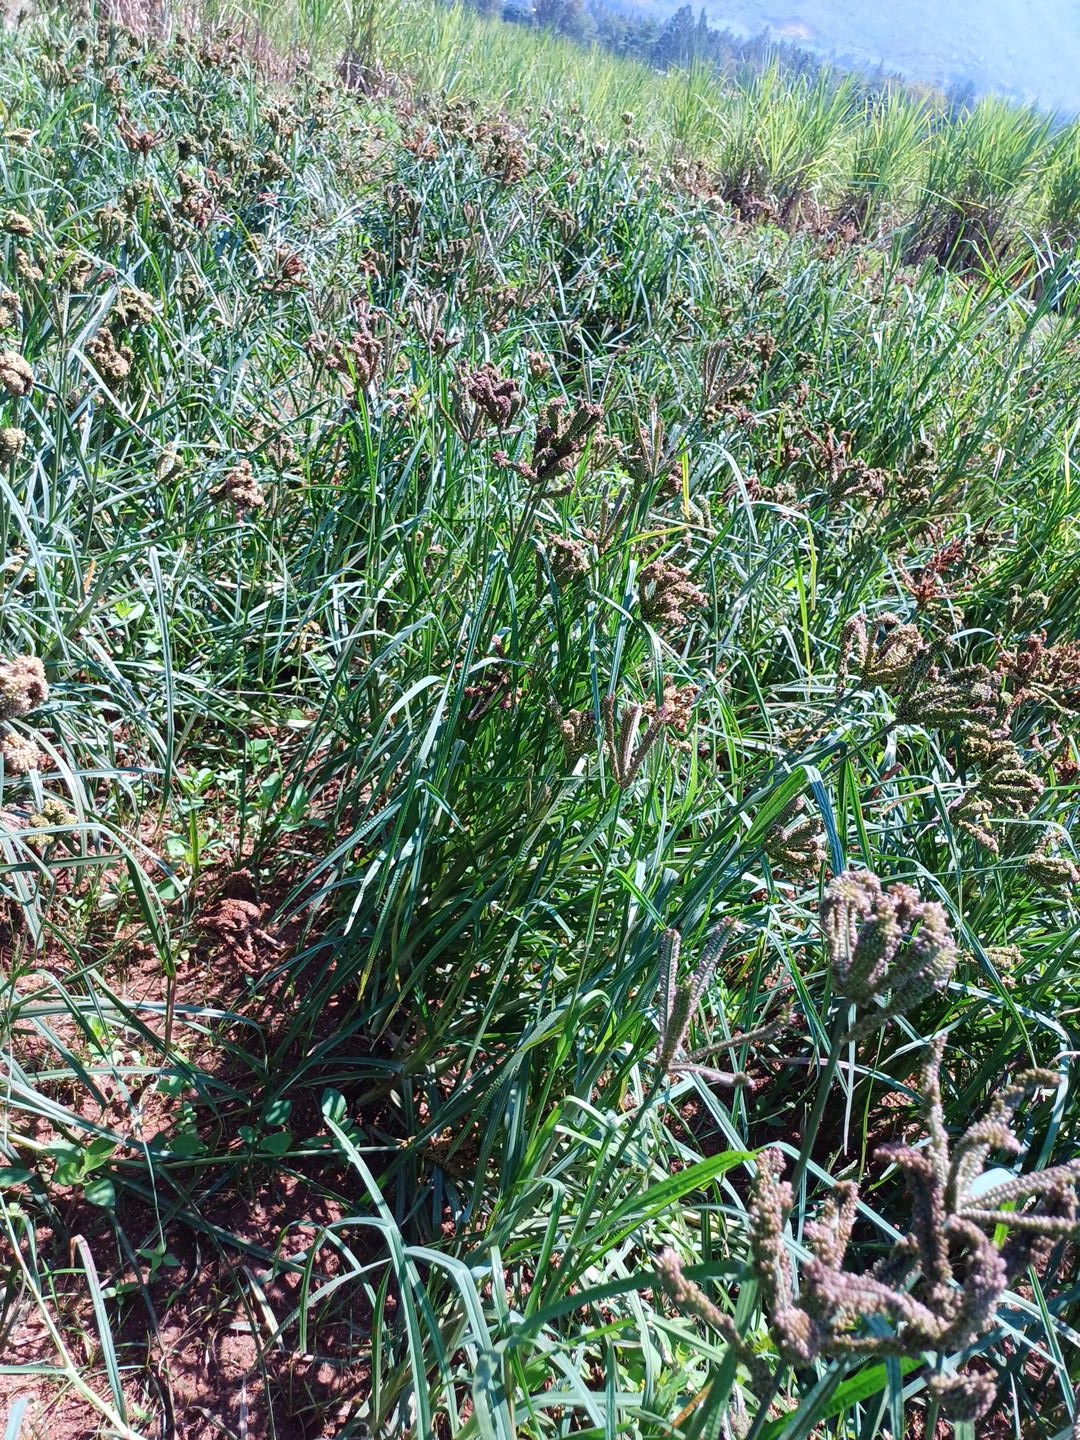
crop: finger millet
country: Kenya
